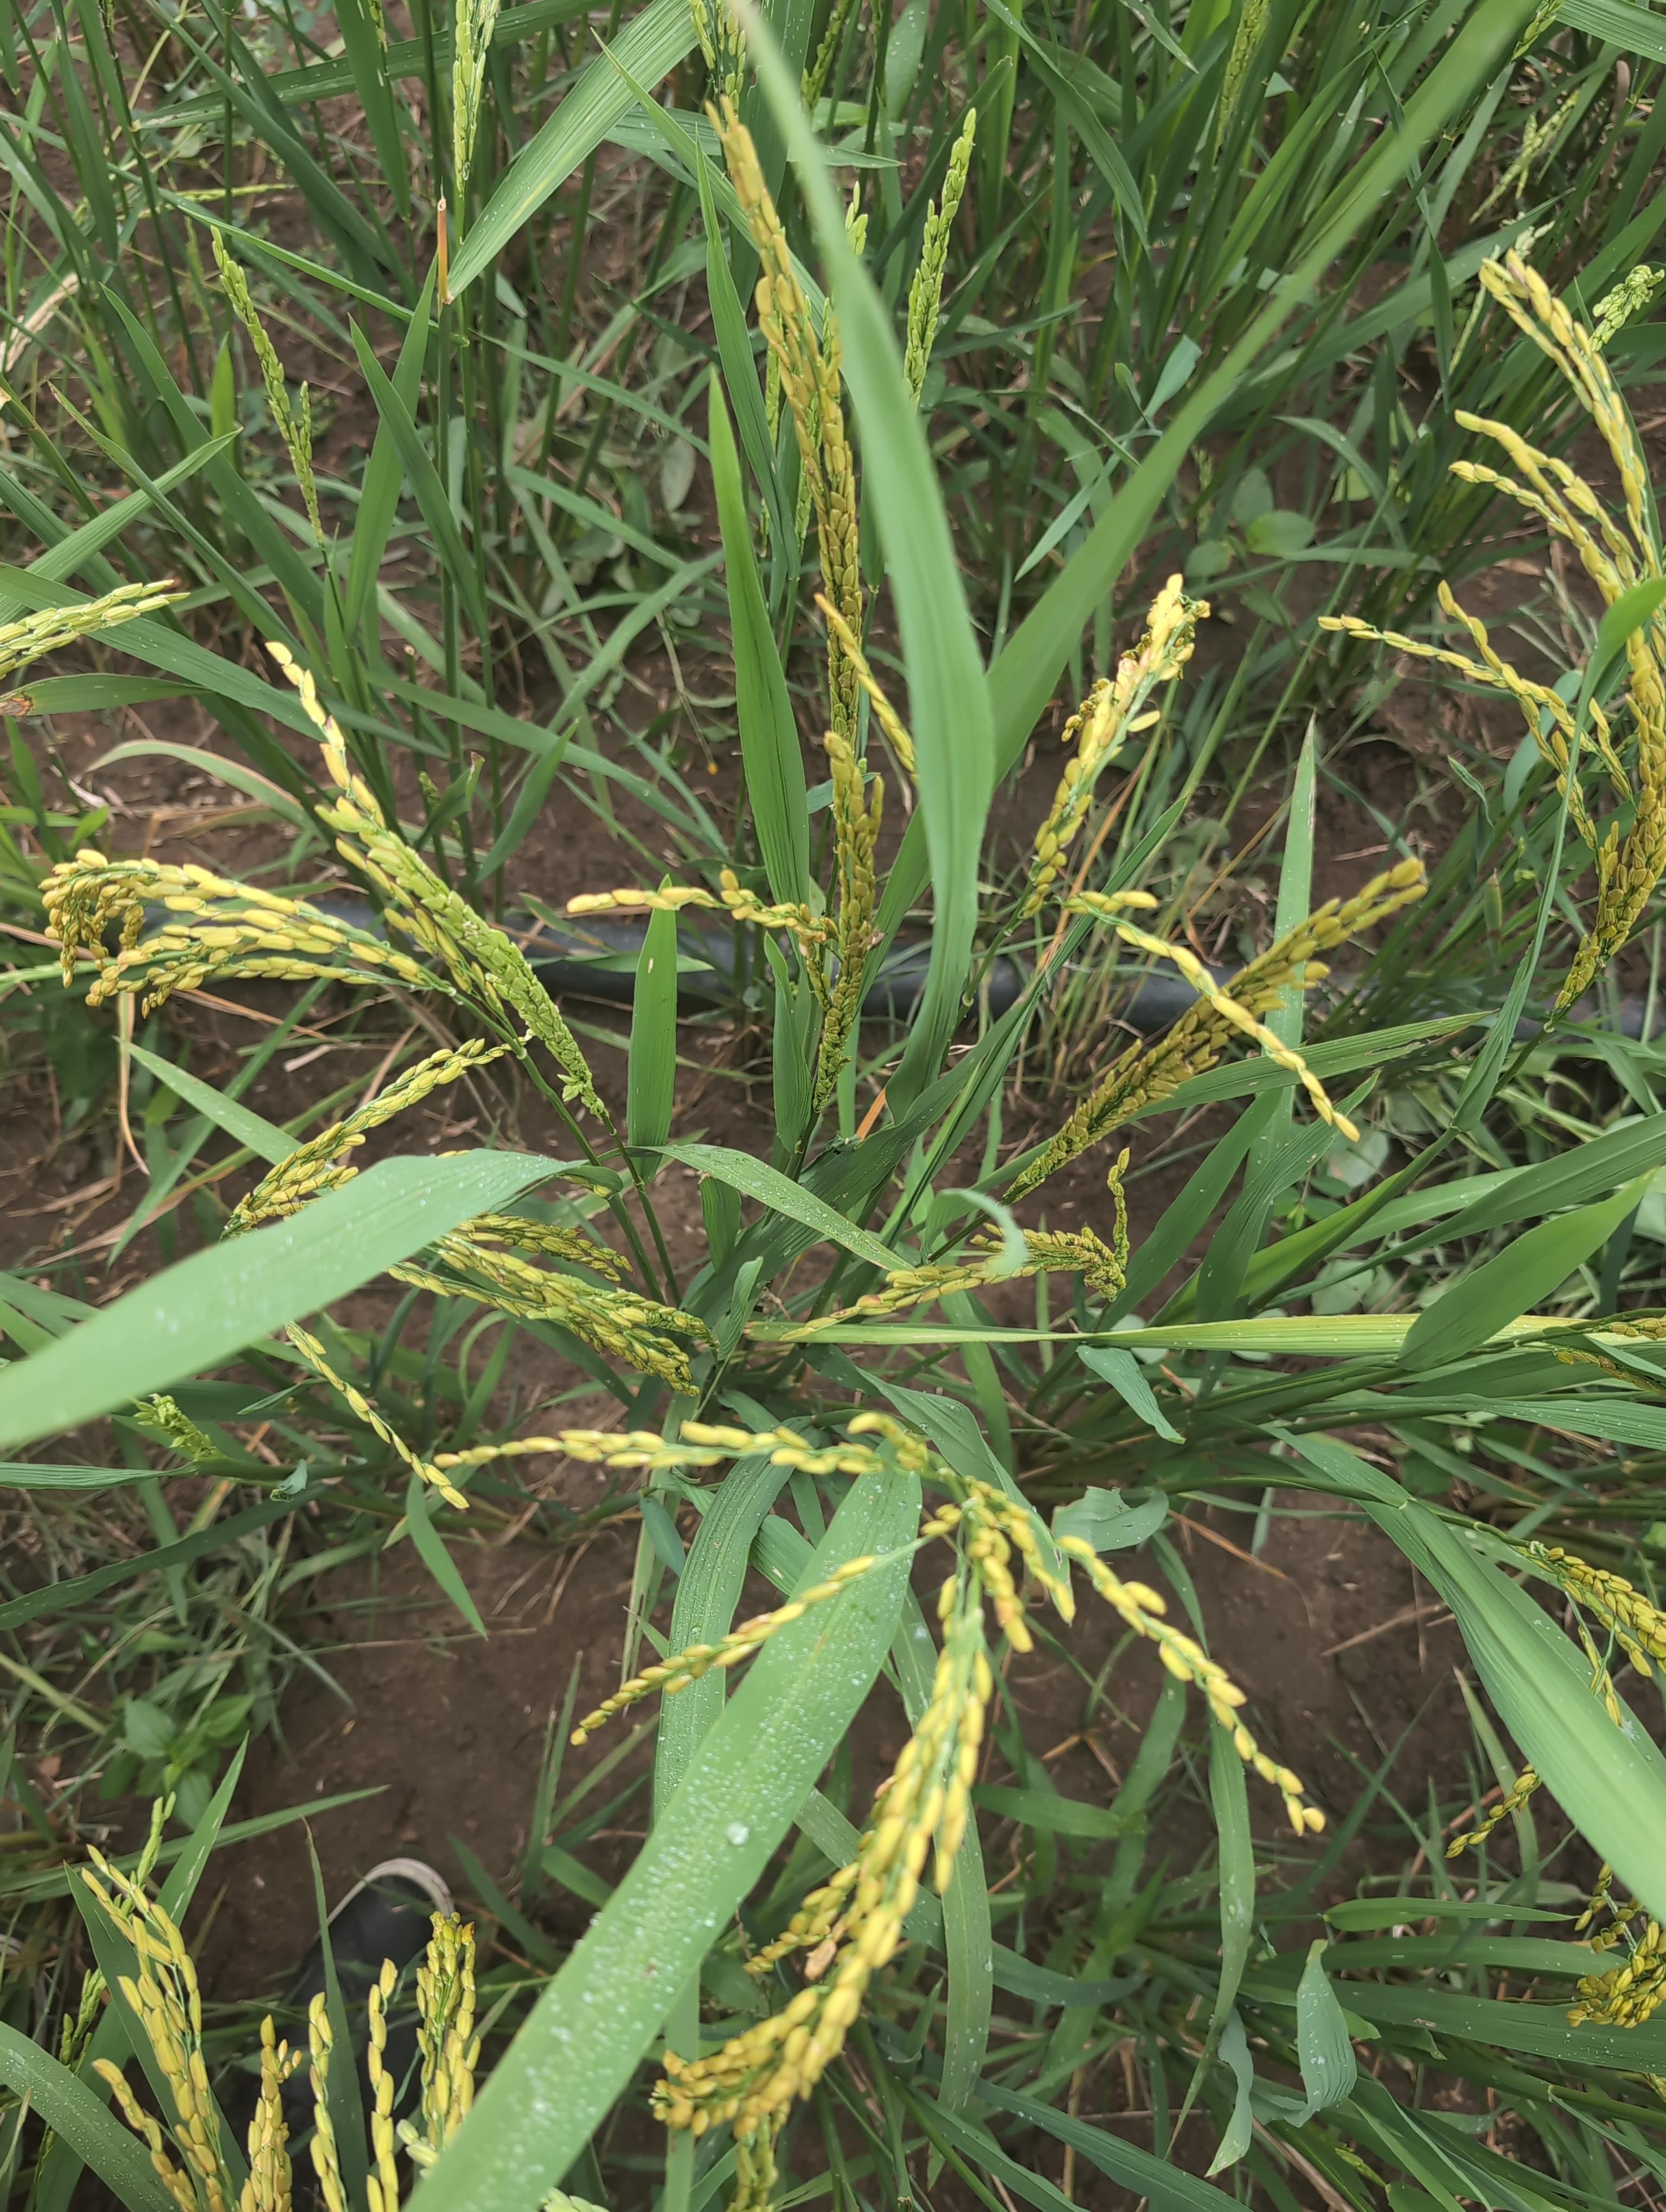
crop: rice
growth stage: stage dough
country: Côte d'Ivoire
